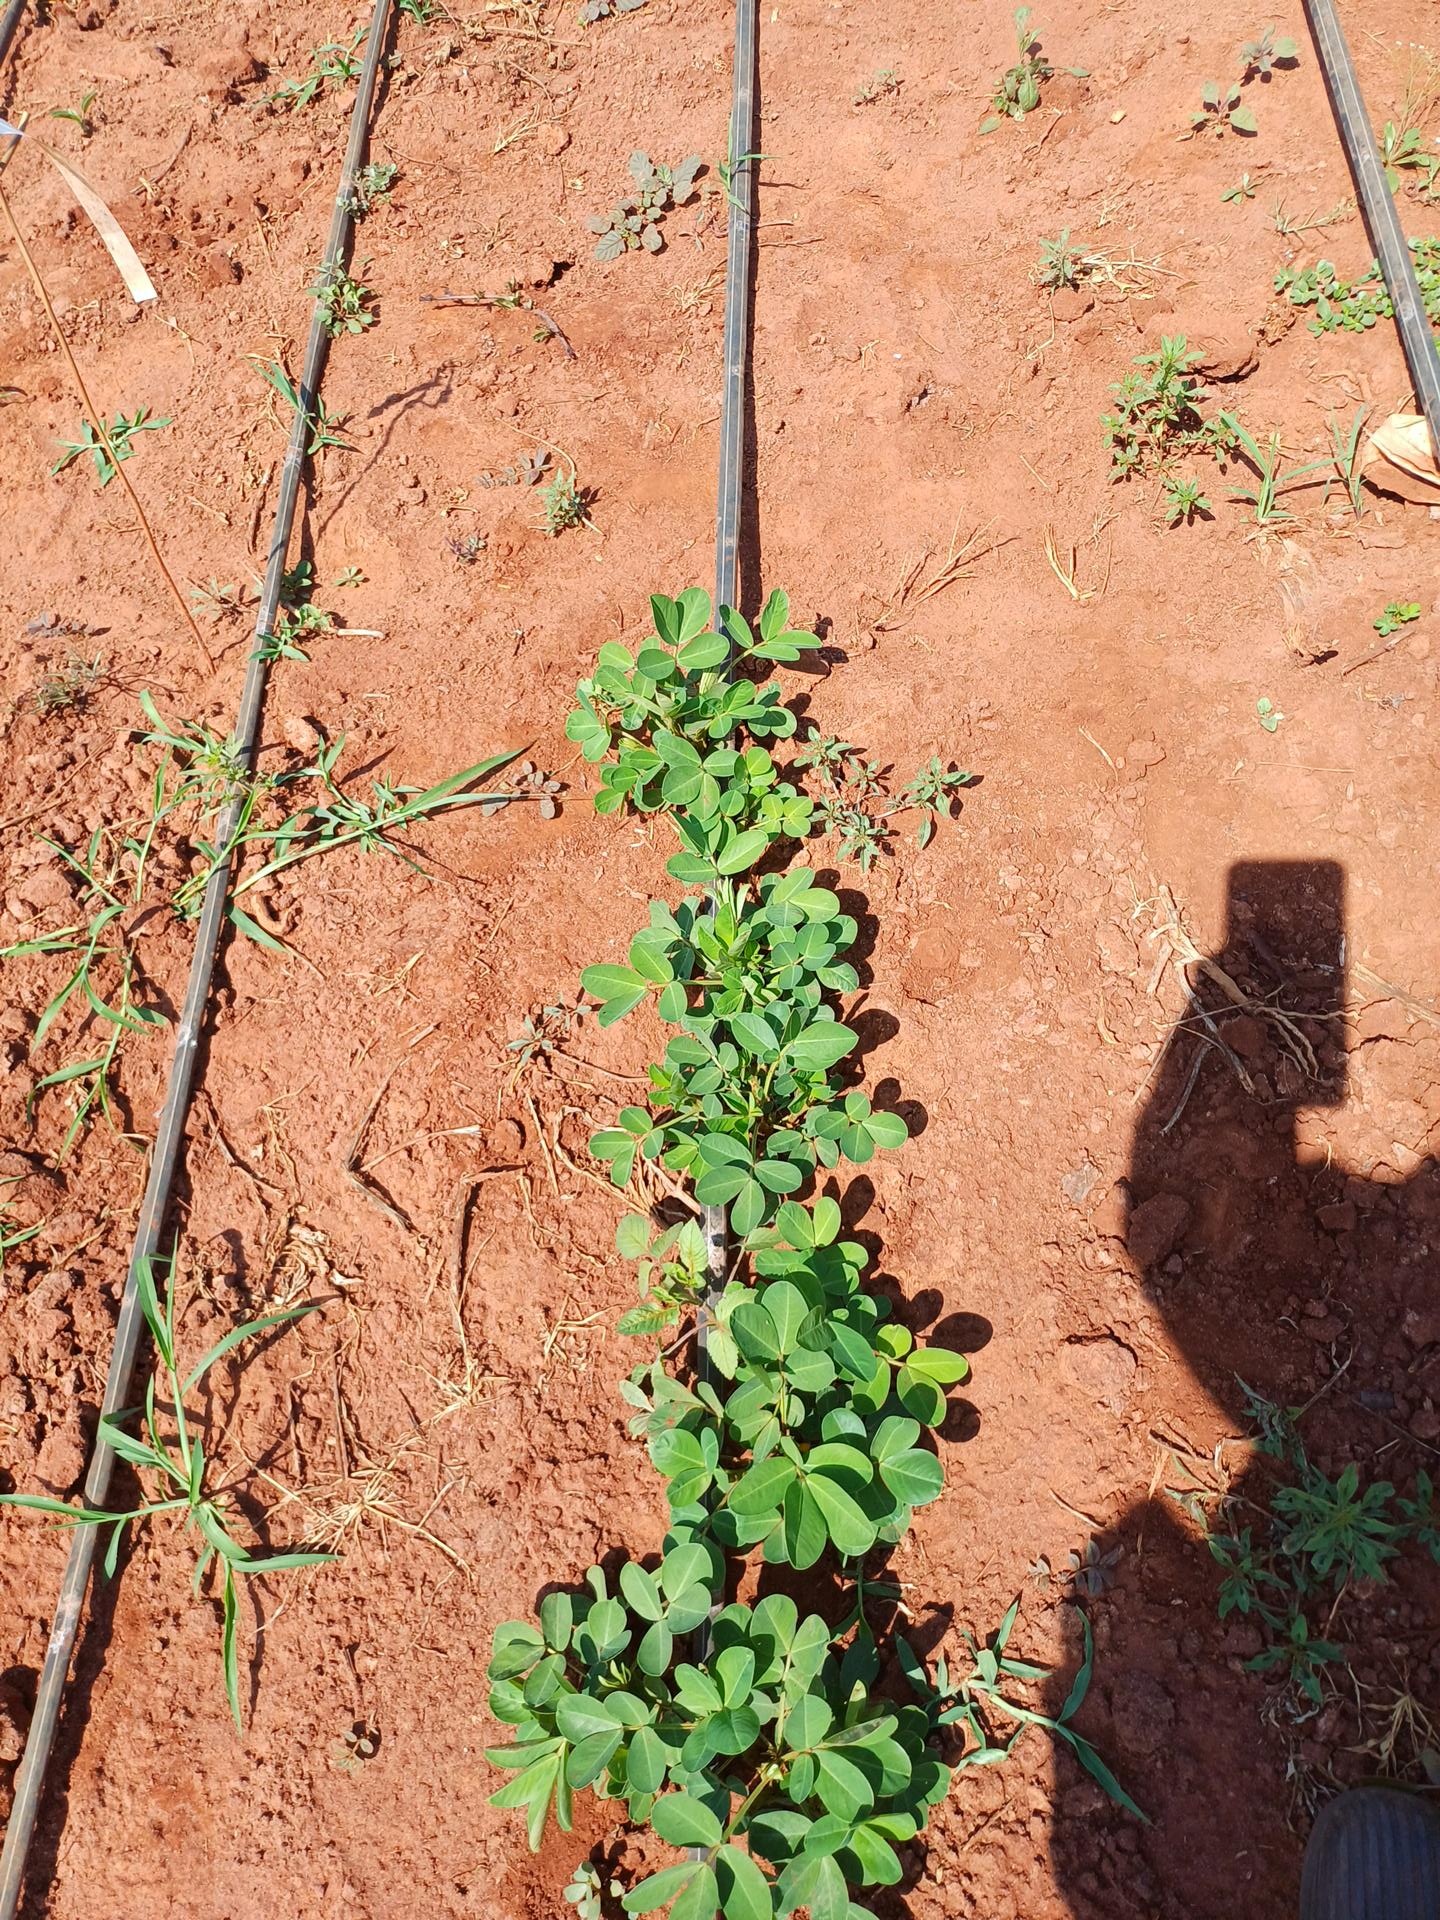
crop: groundnut
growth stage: vegetative
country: Kenya
